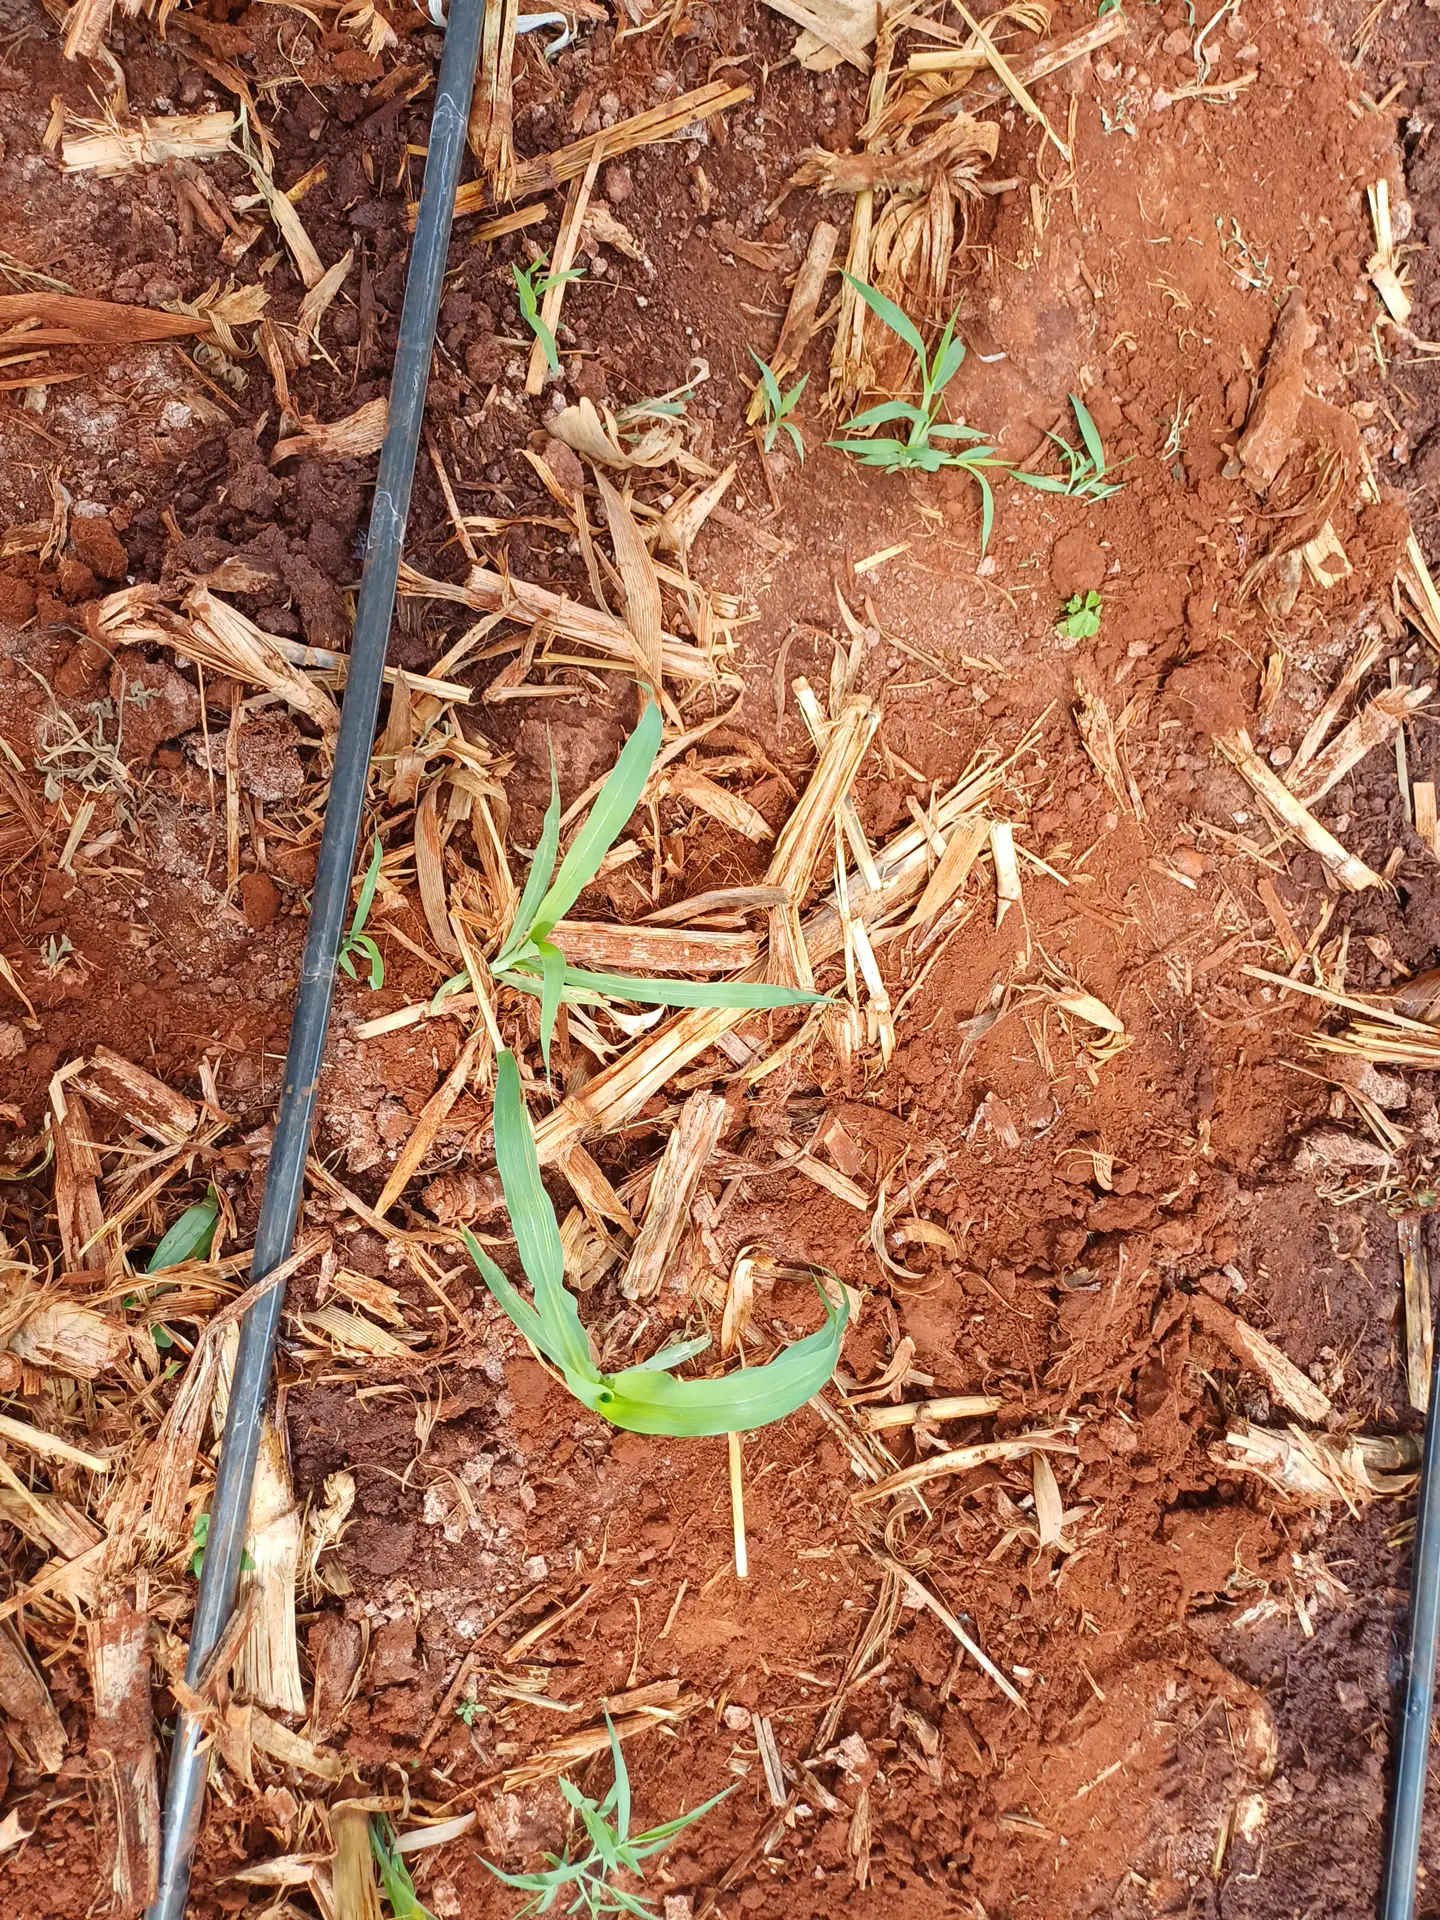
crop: sorghum
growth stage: vegetative
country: Kenya
